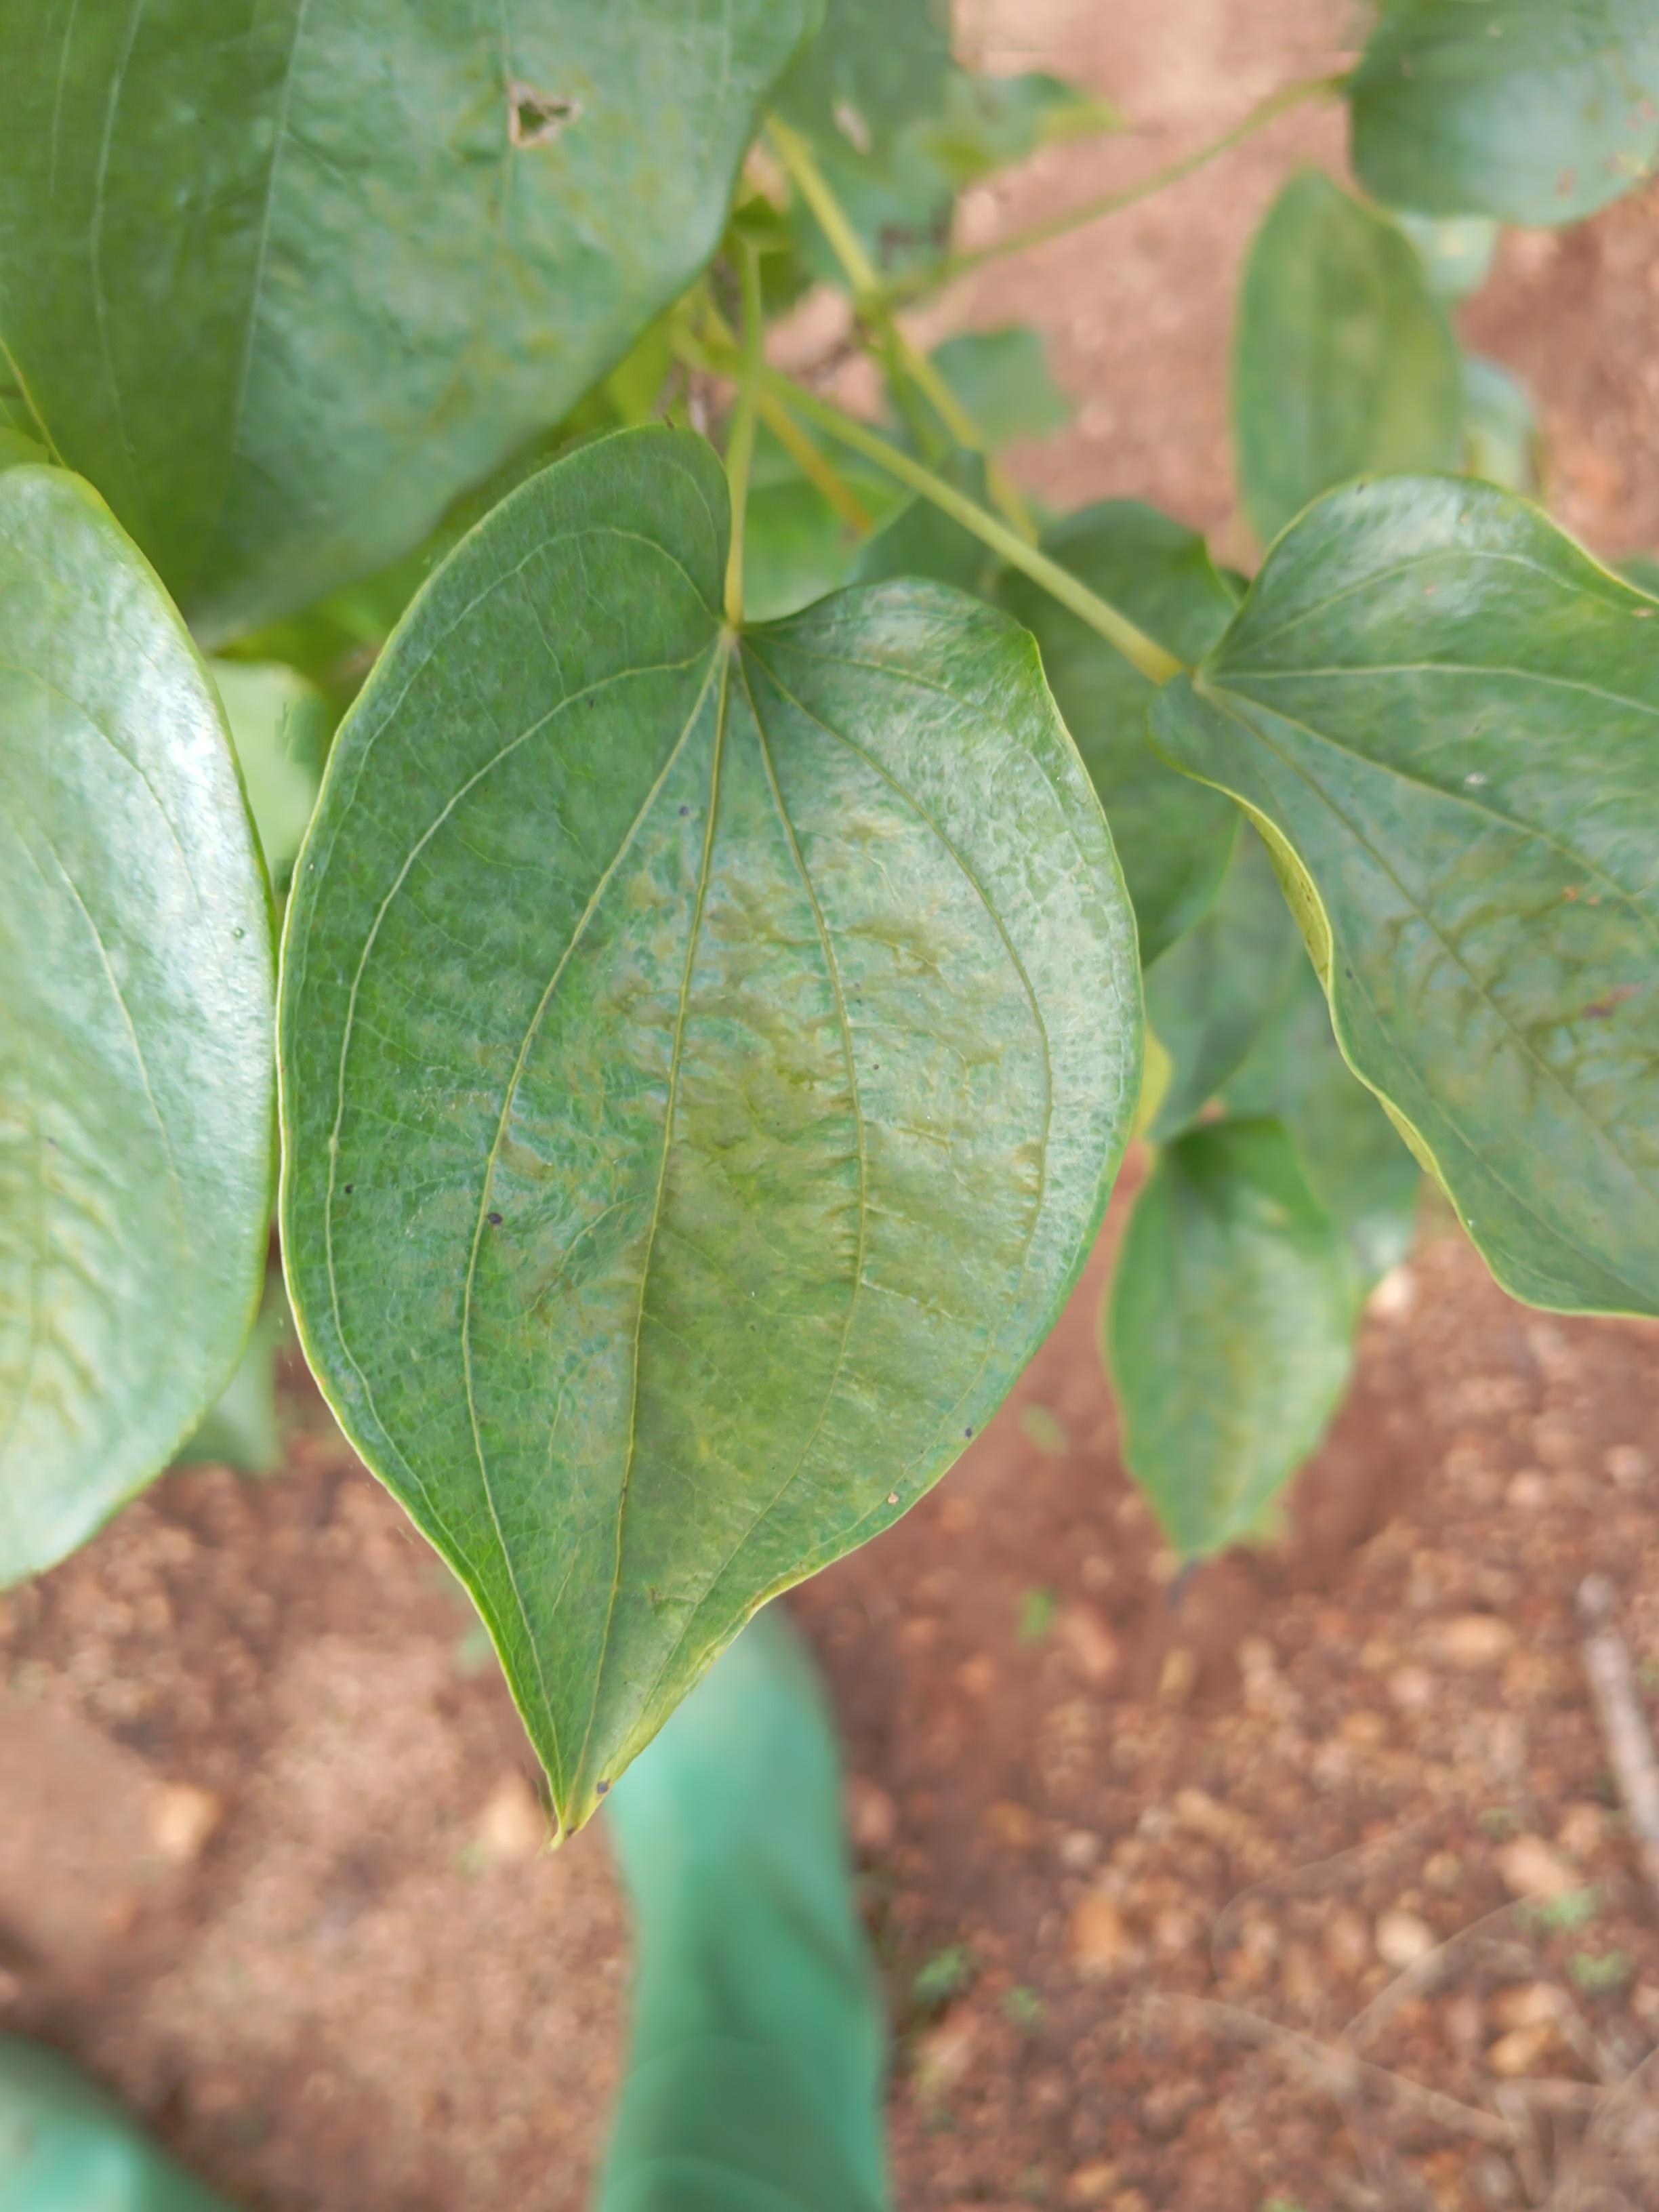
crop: yam
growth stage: maturity
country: Nigeria
